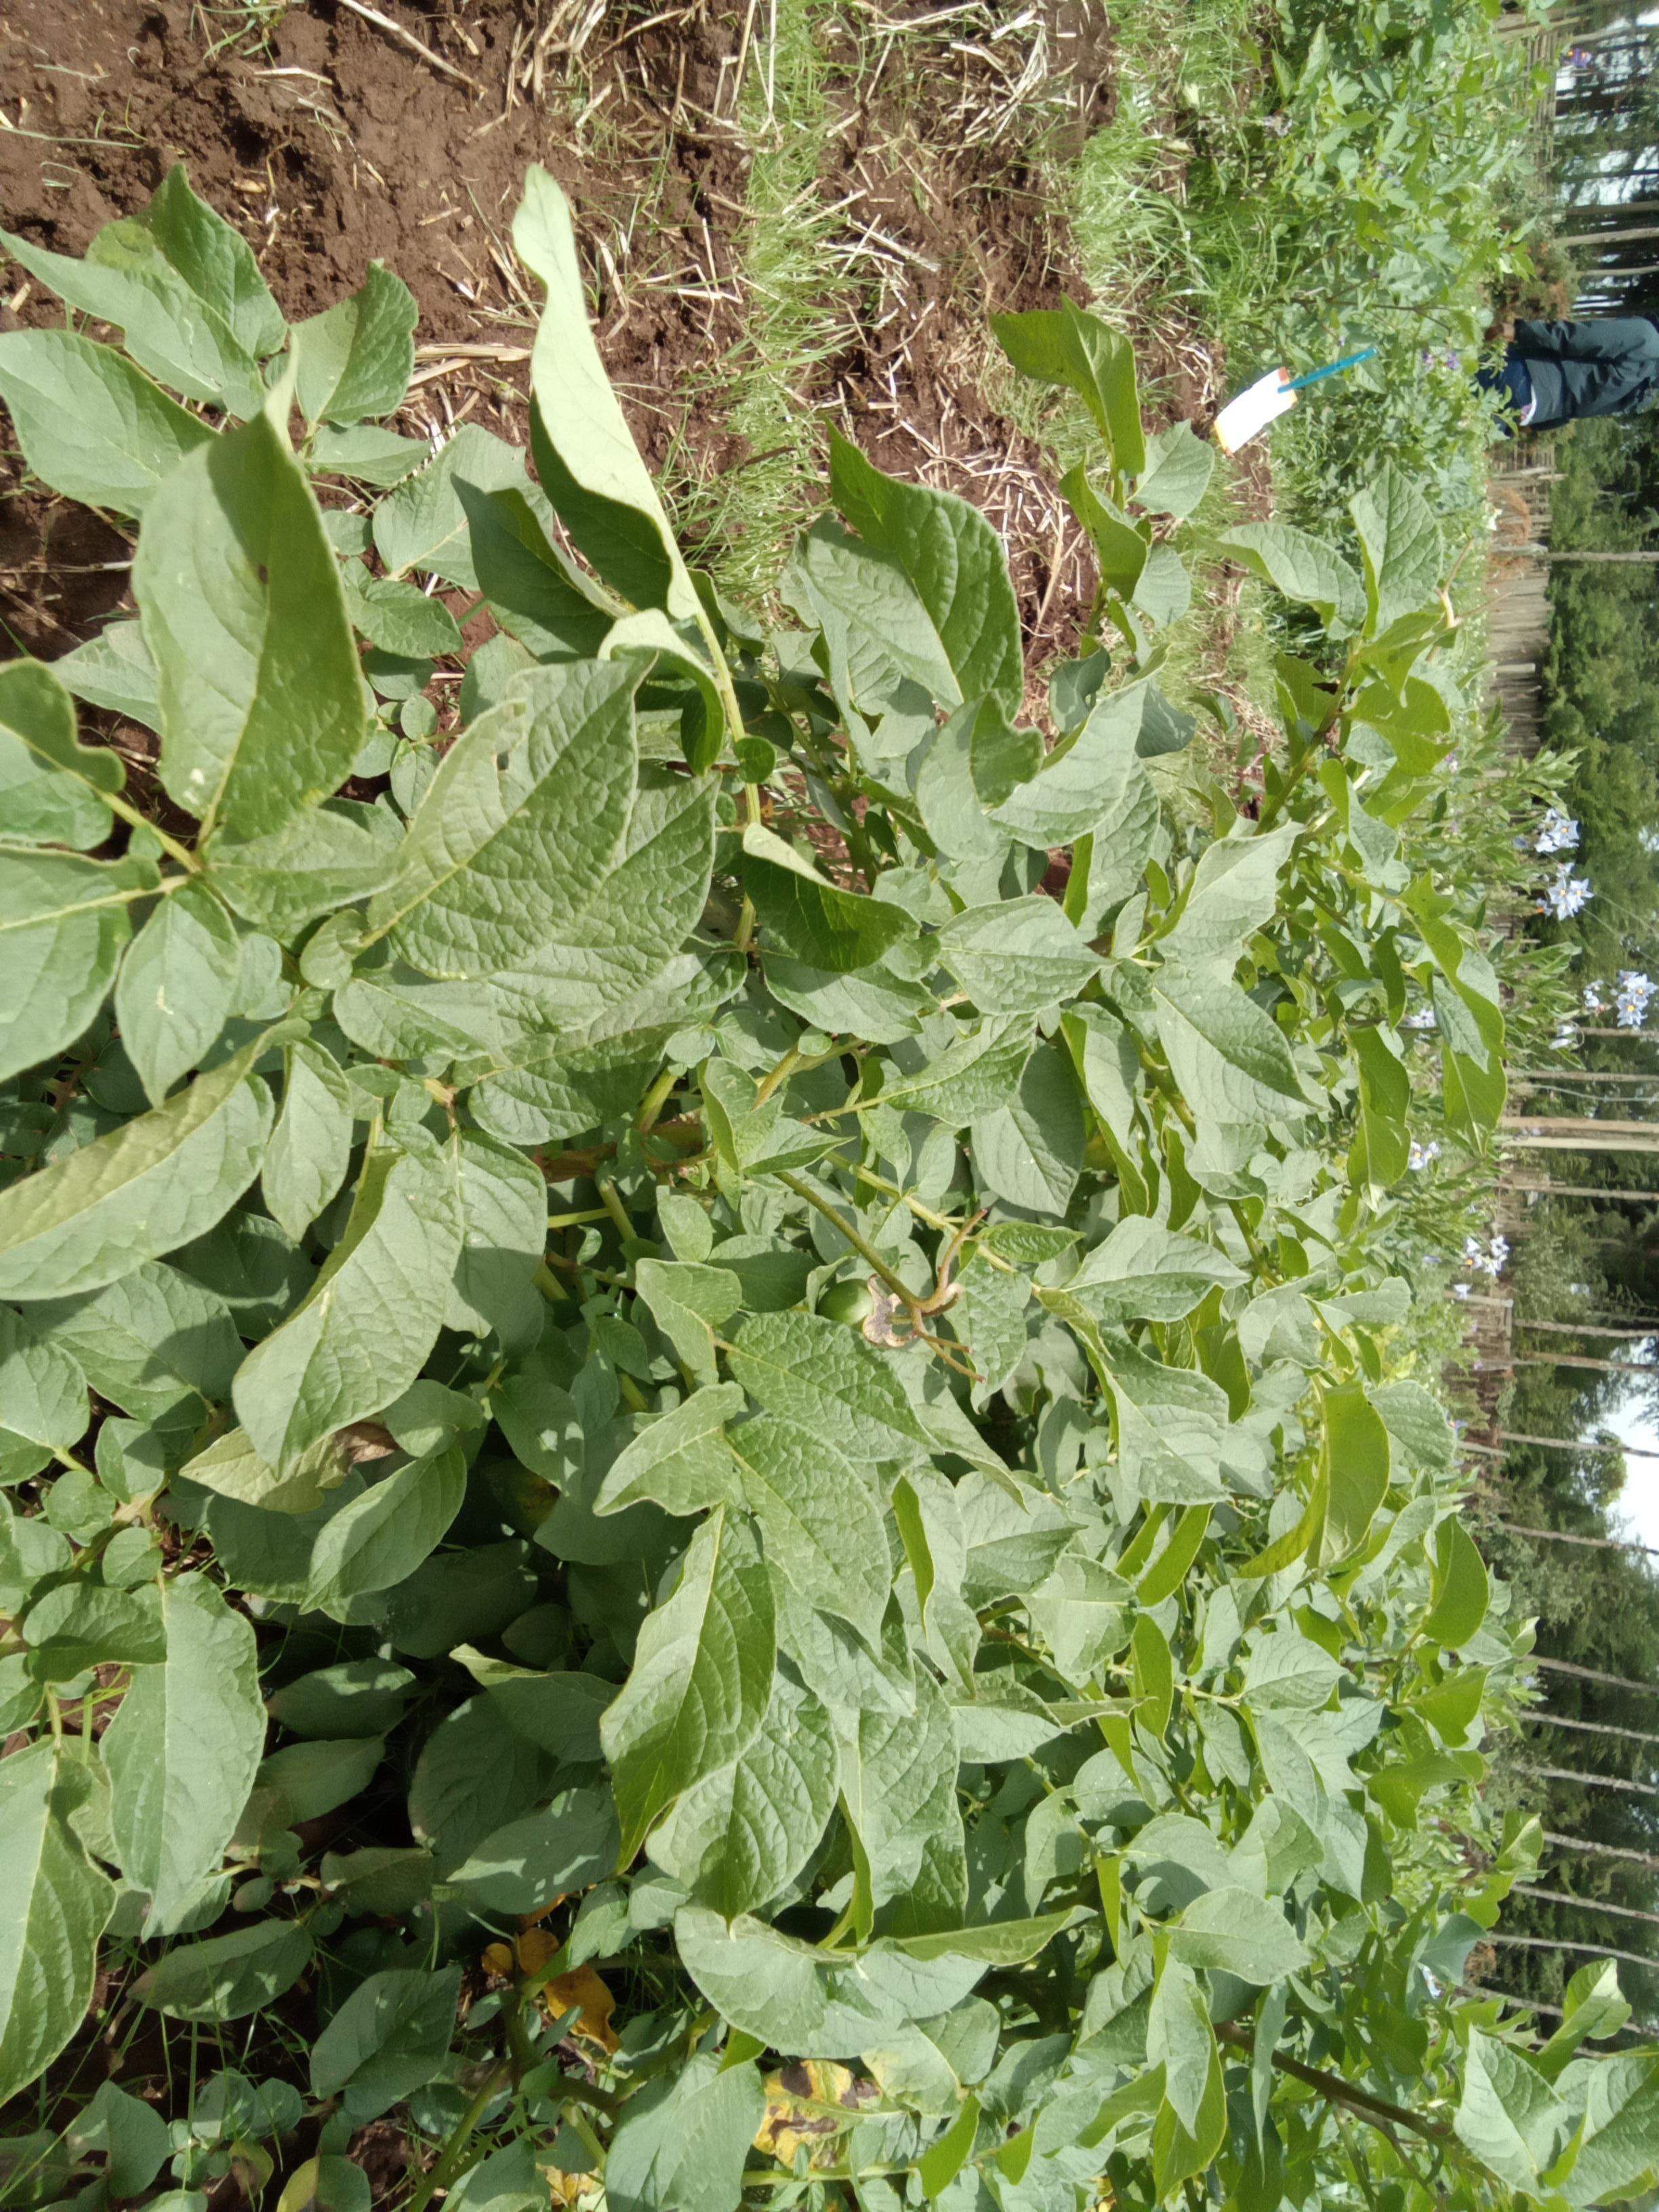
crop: potato
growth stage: harvest maturity
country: Kenya
